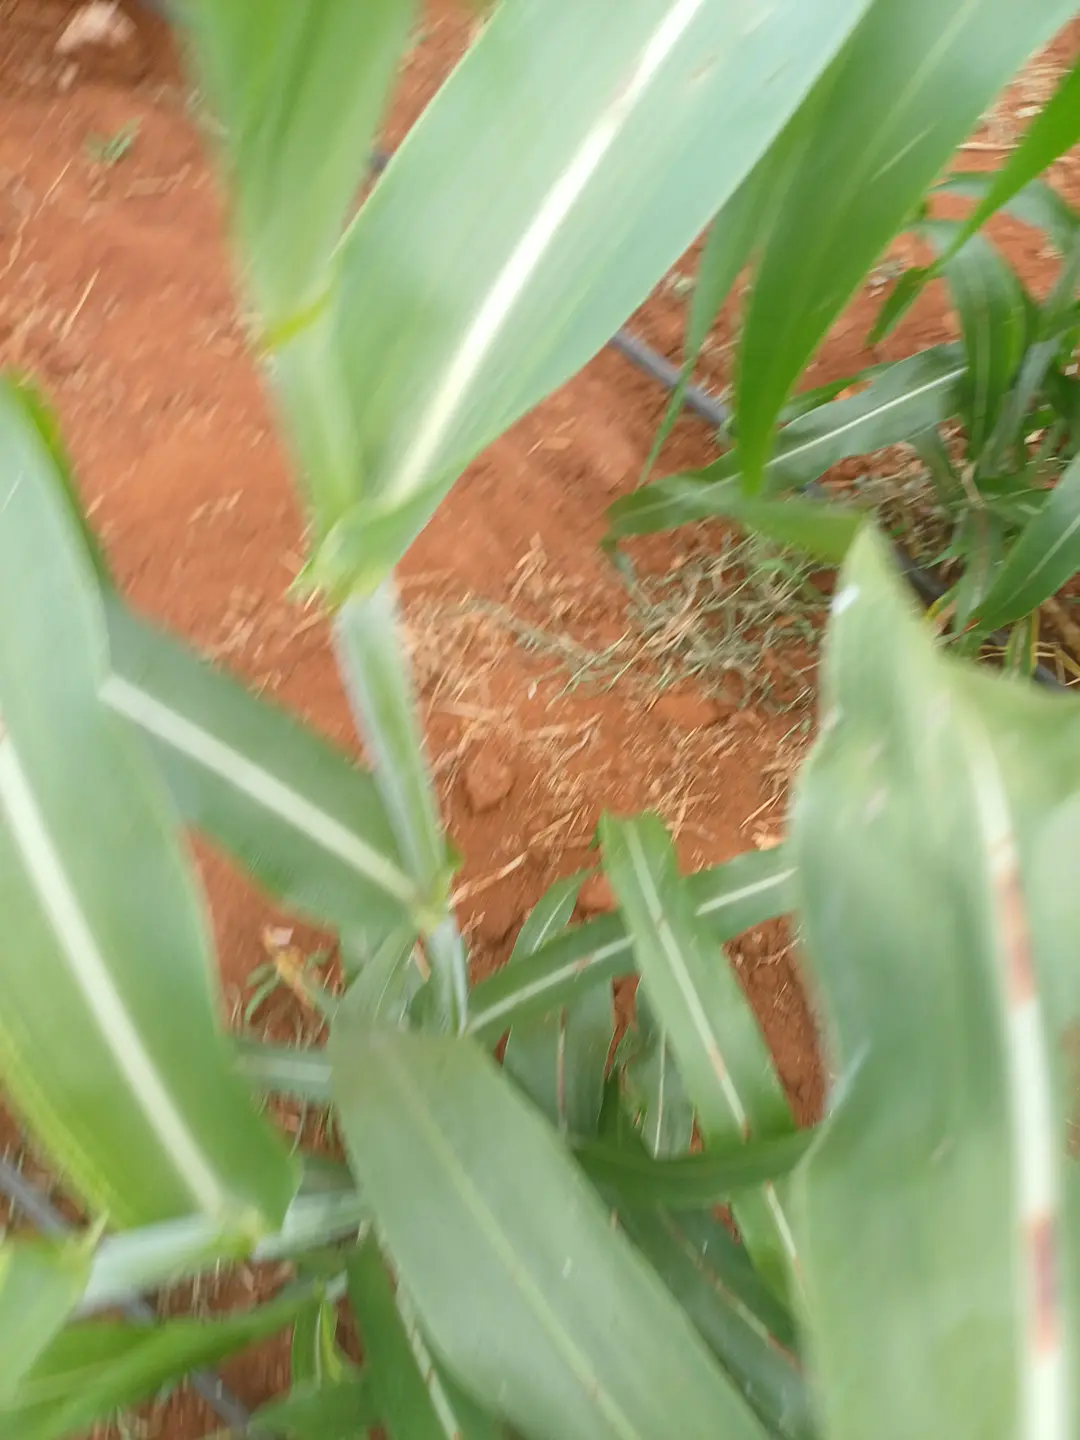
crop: sorghum
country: Kenya
